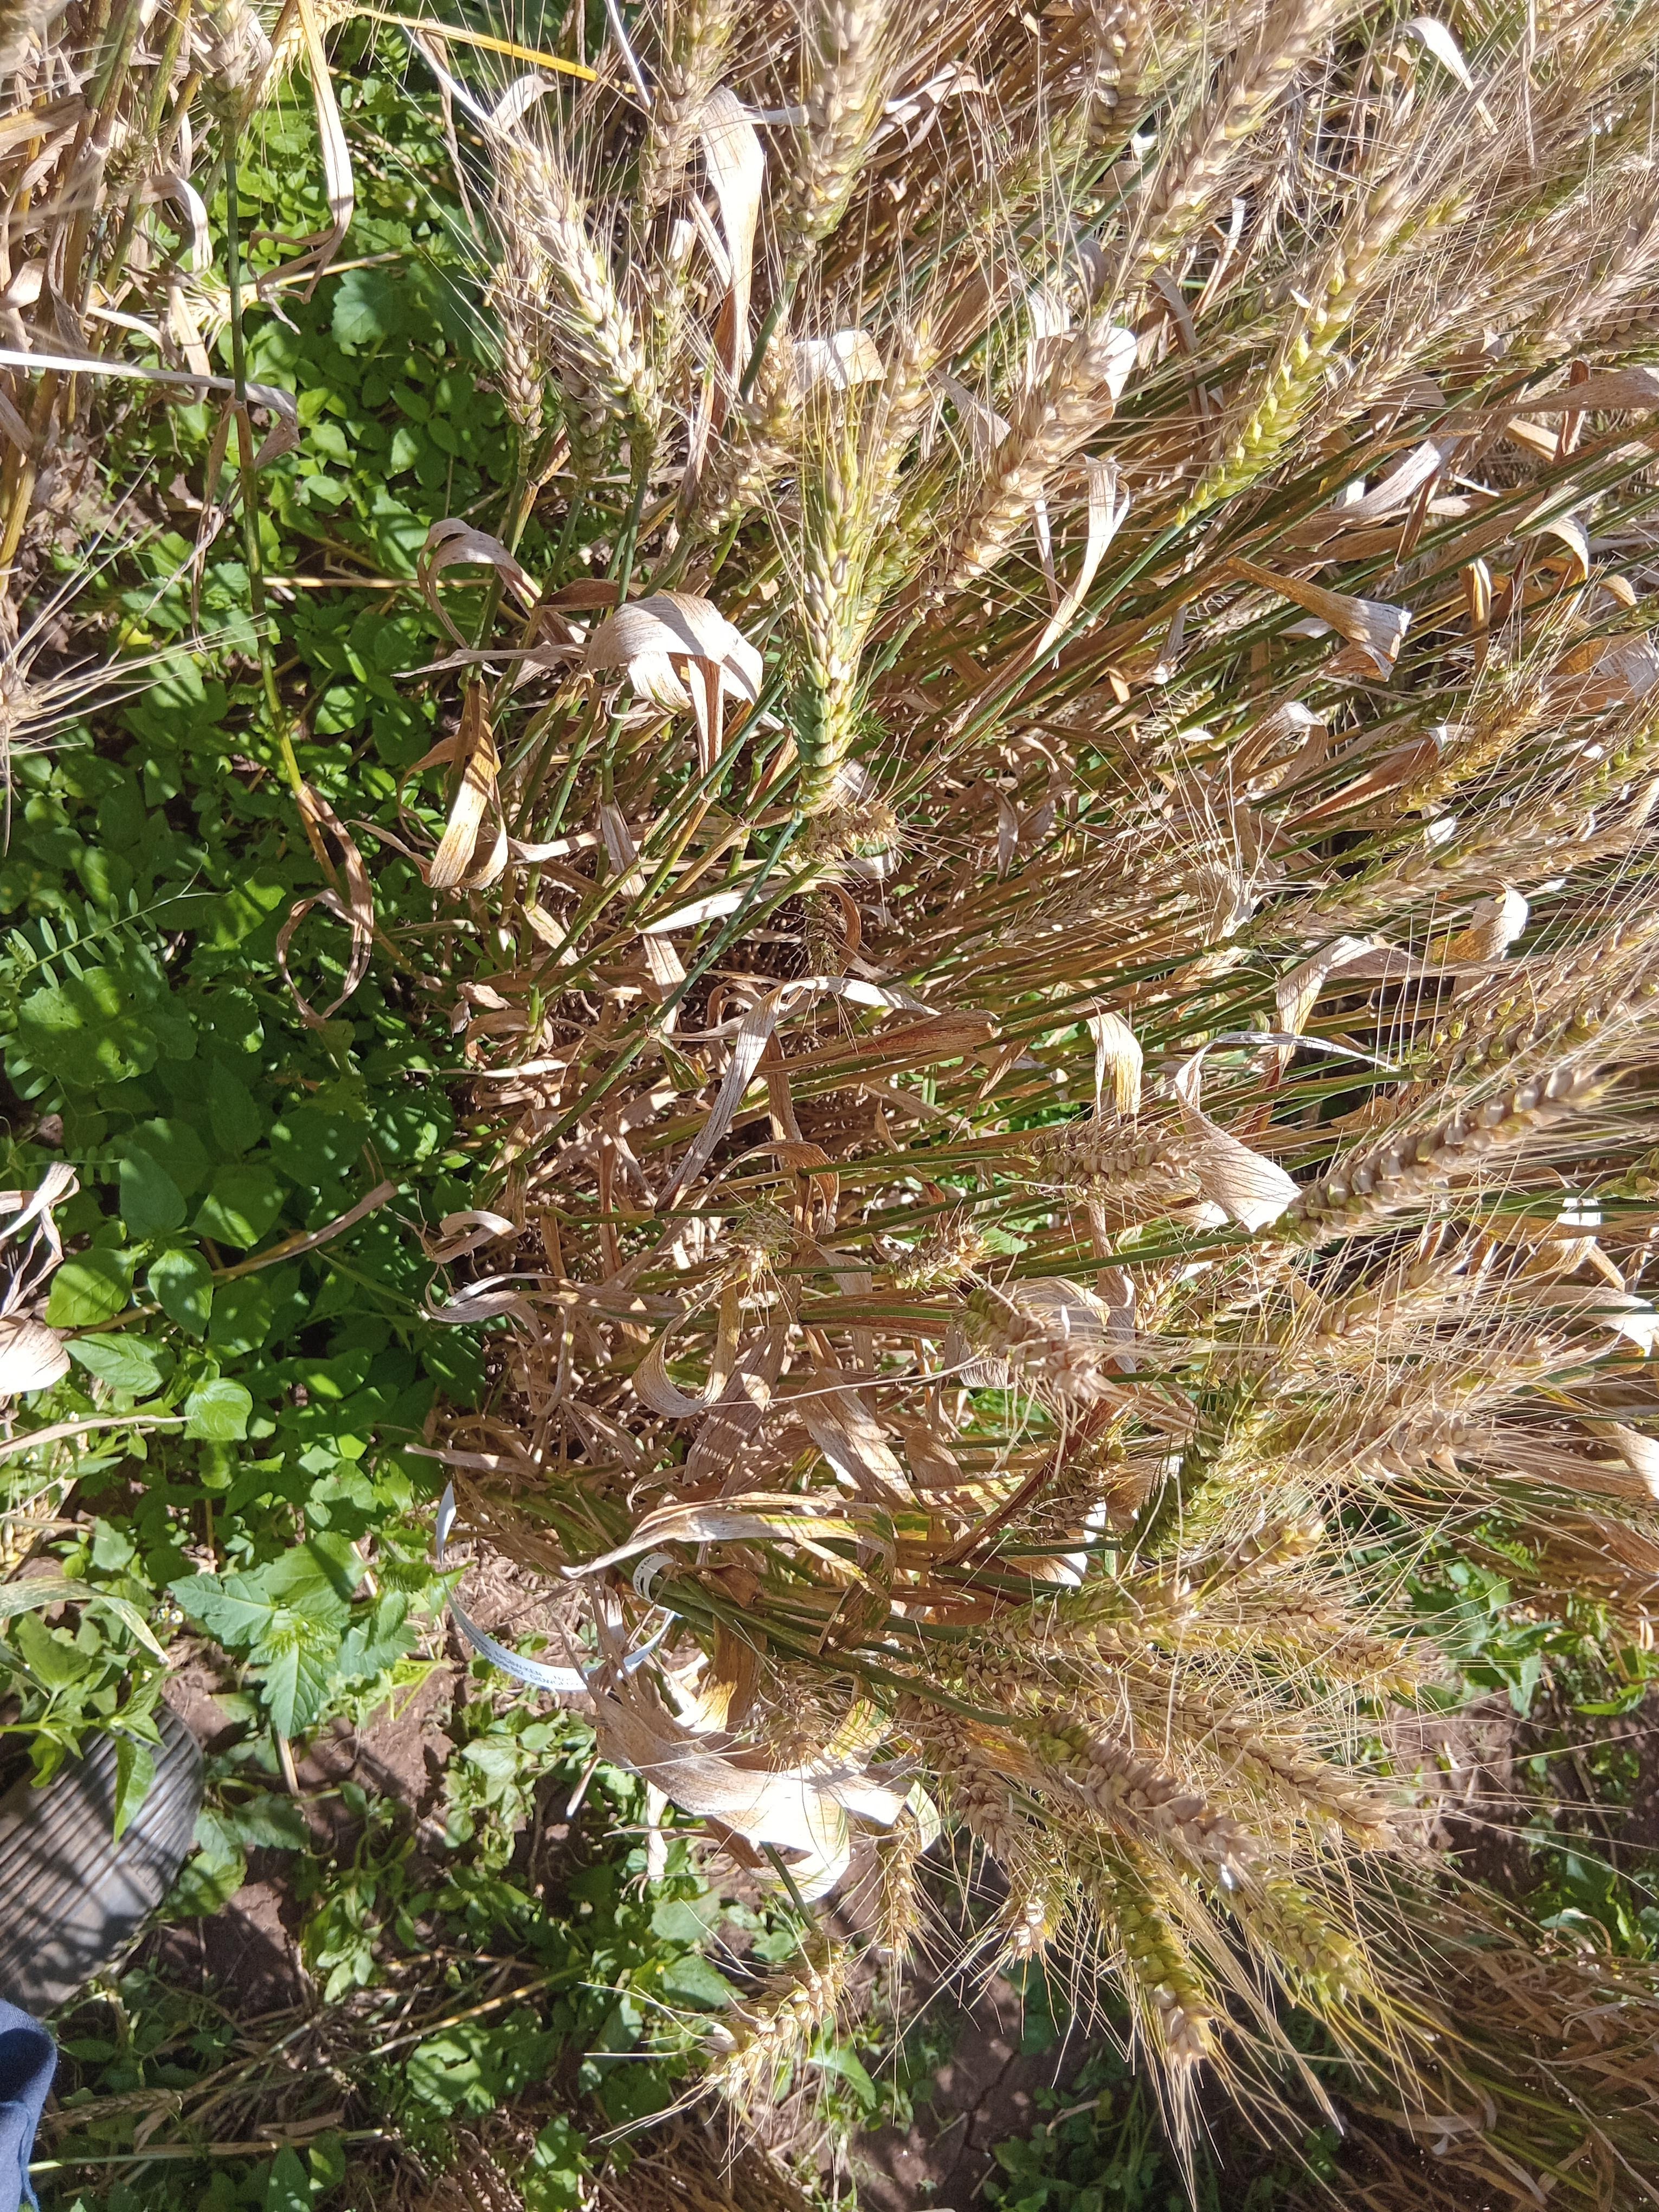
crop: wheat
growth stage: maturity
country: Kenya
